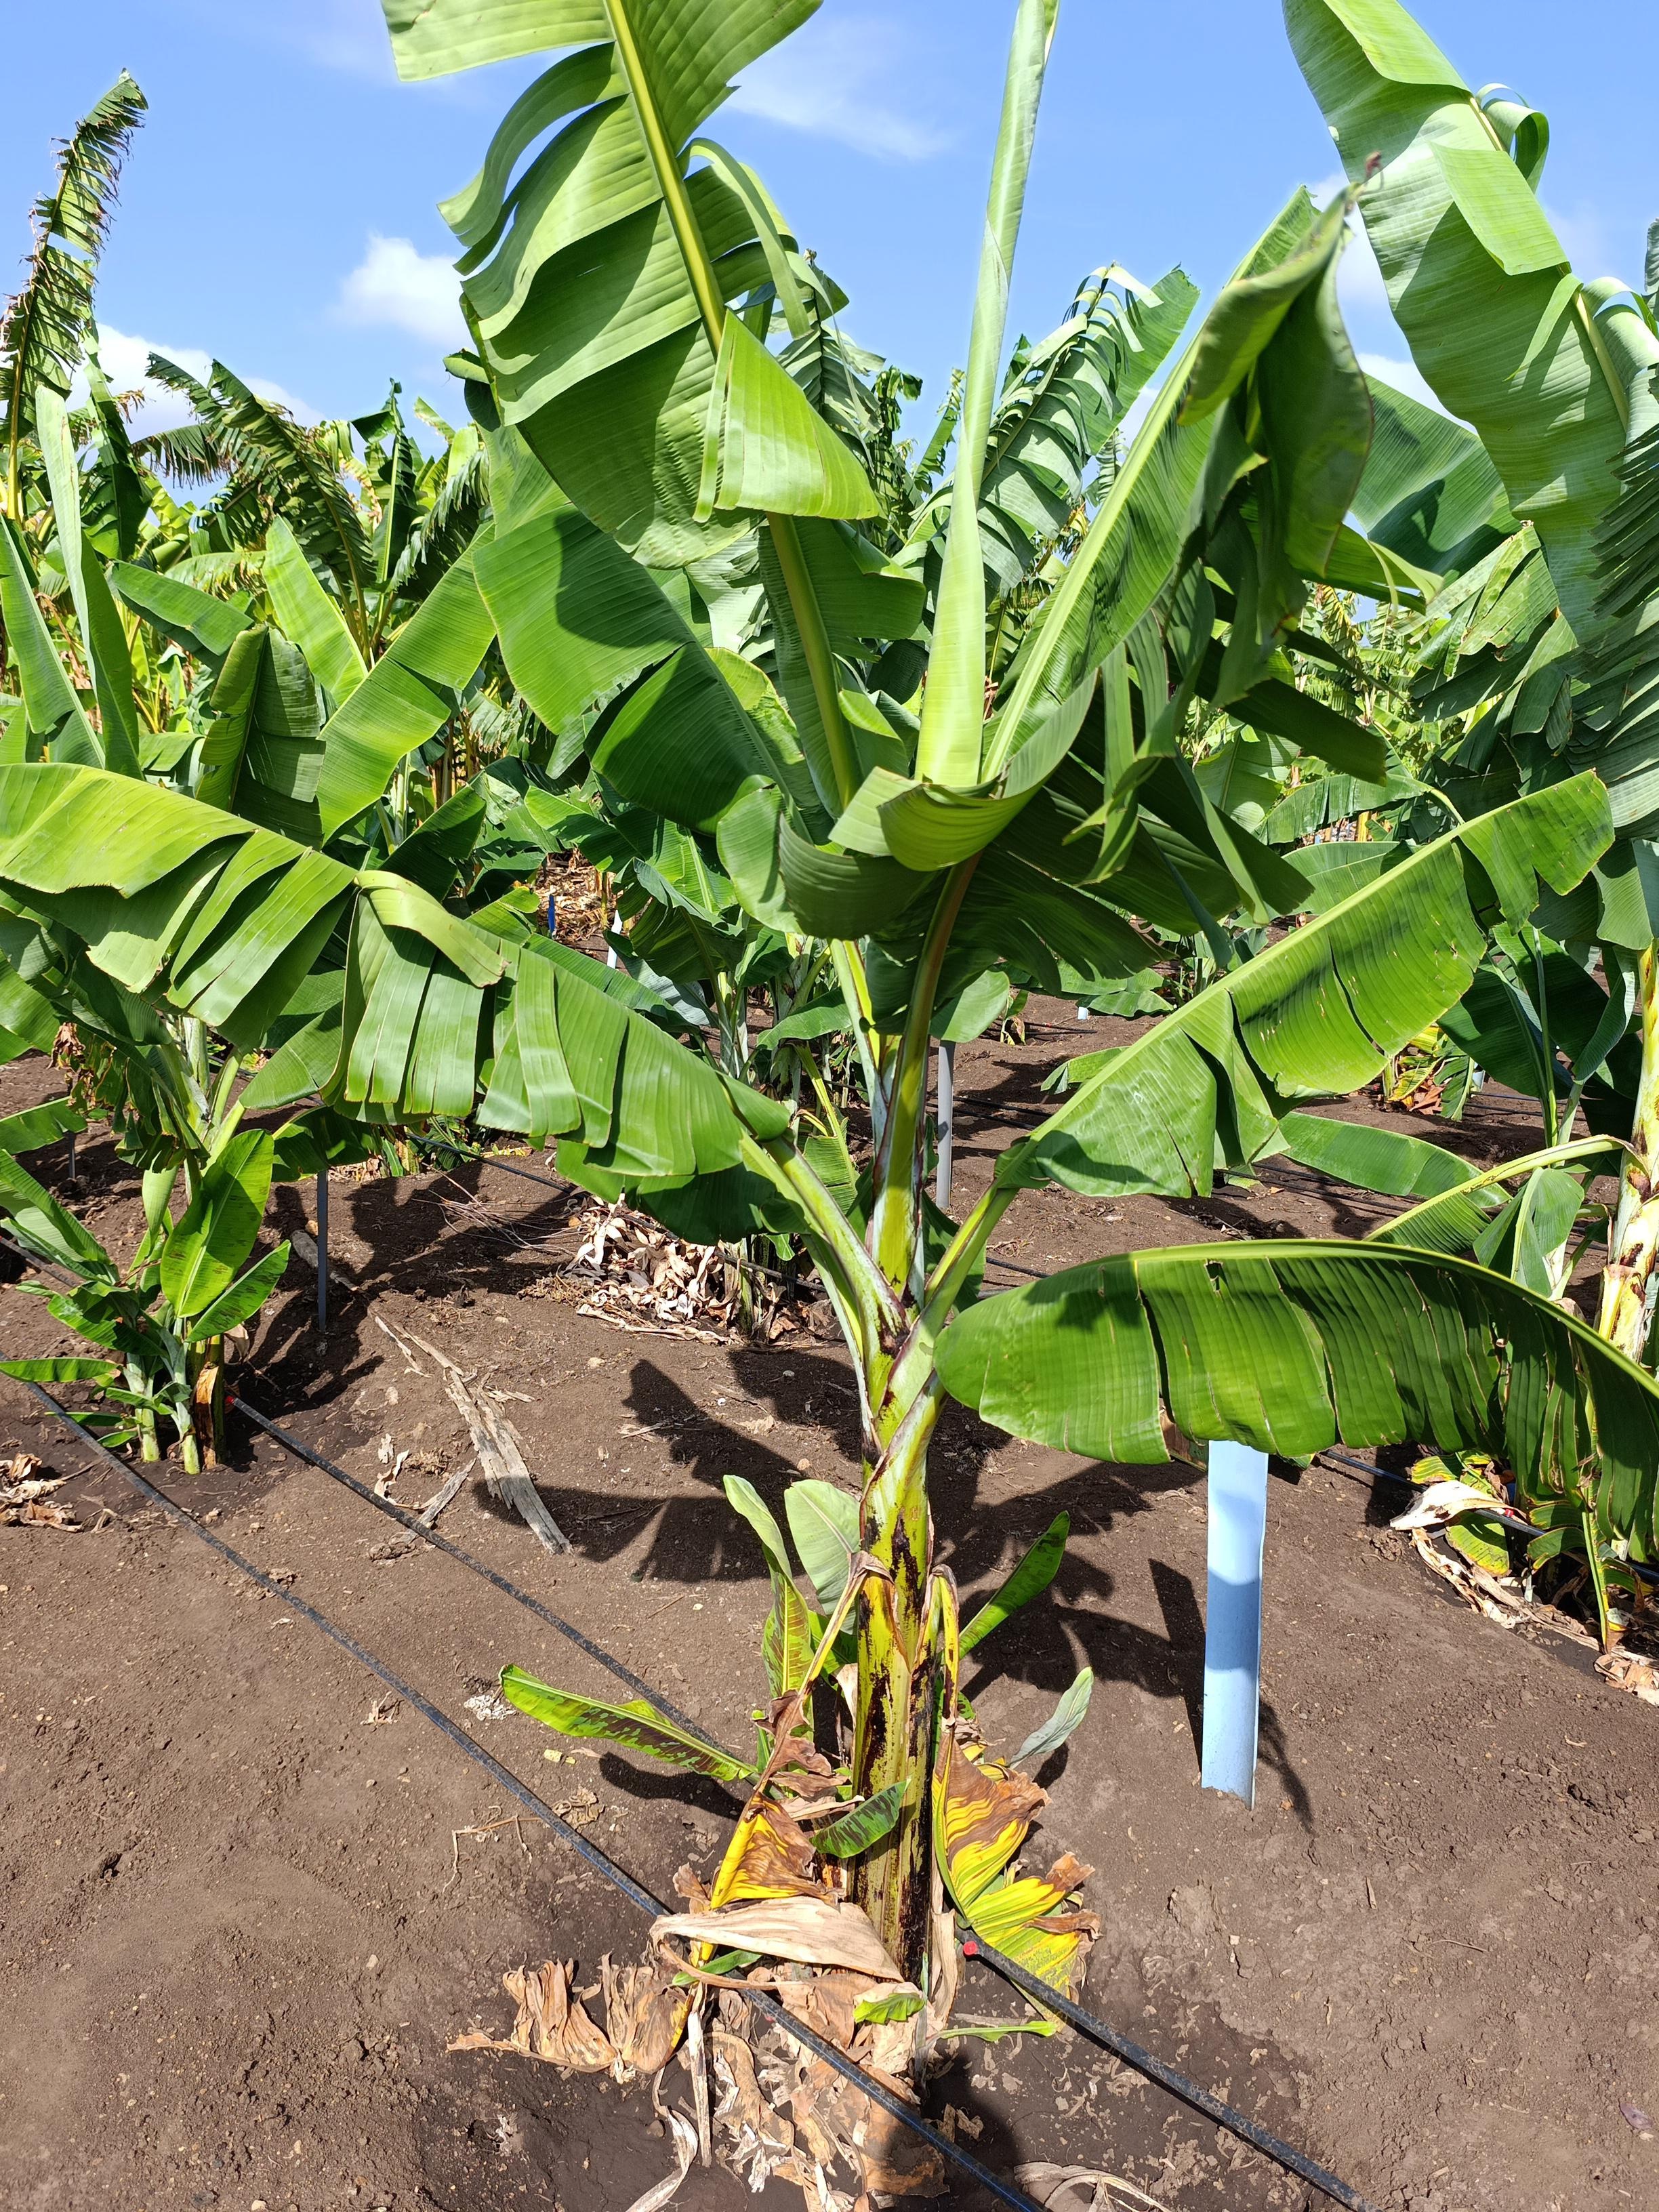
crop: banana
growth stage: vegetative
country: Tanzania
